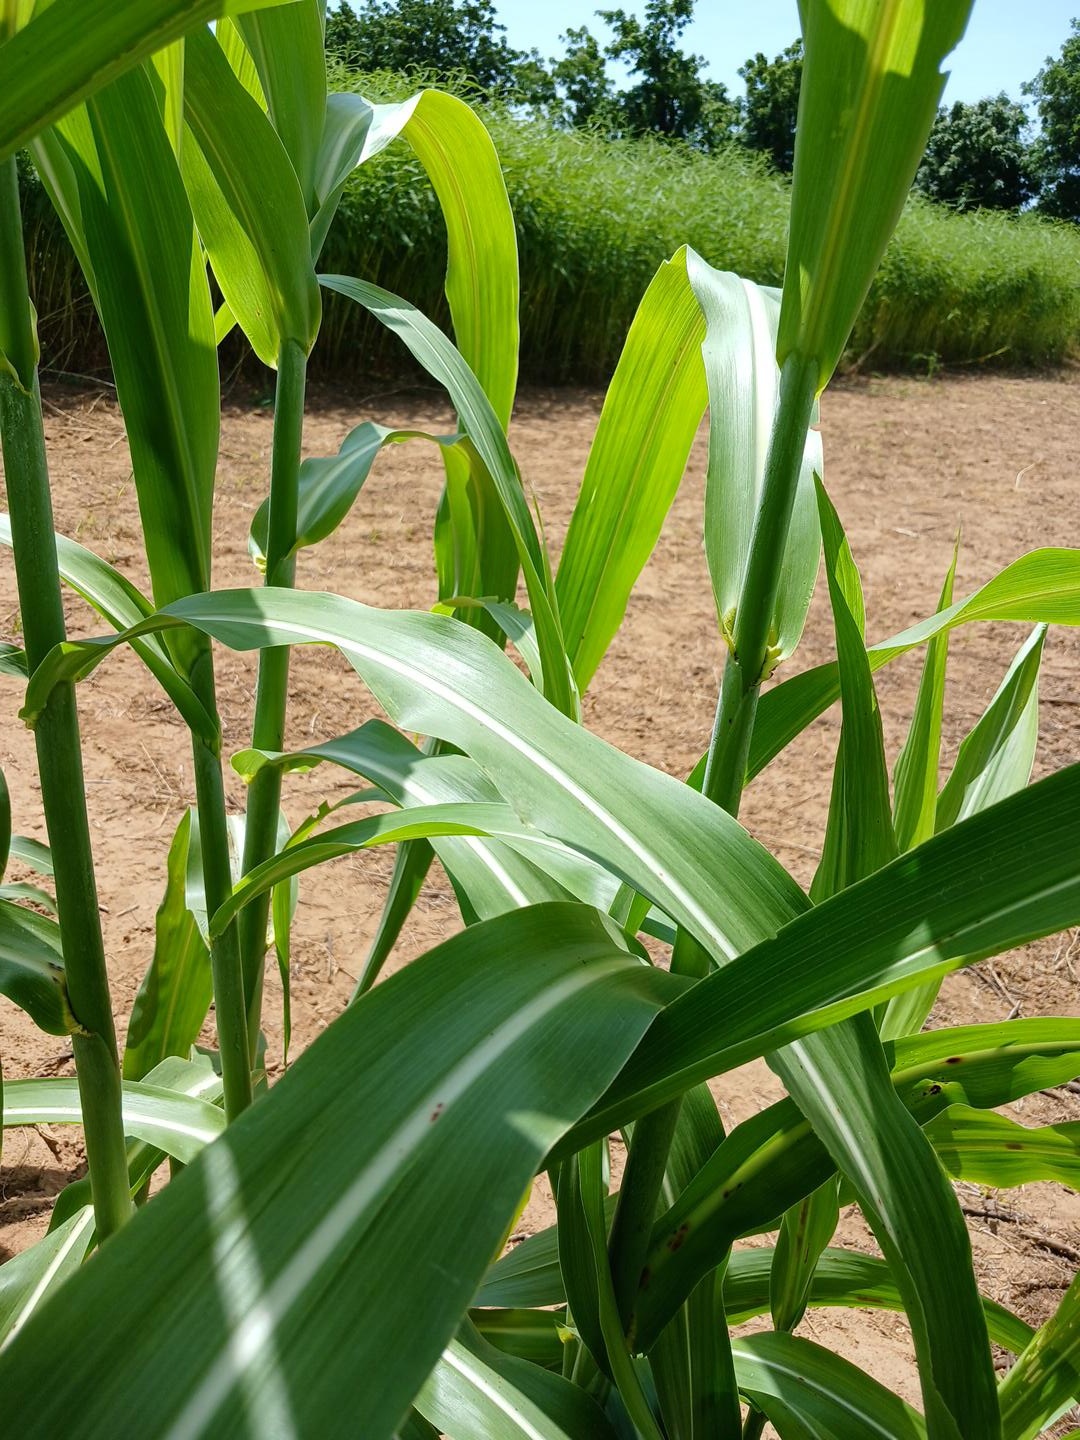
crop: sorghum
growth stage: vegetative
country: Senegal
